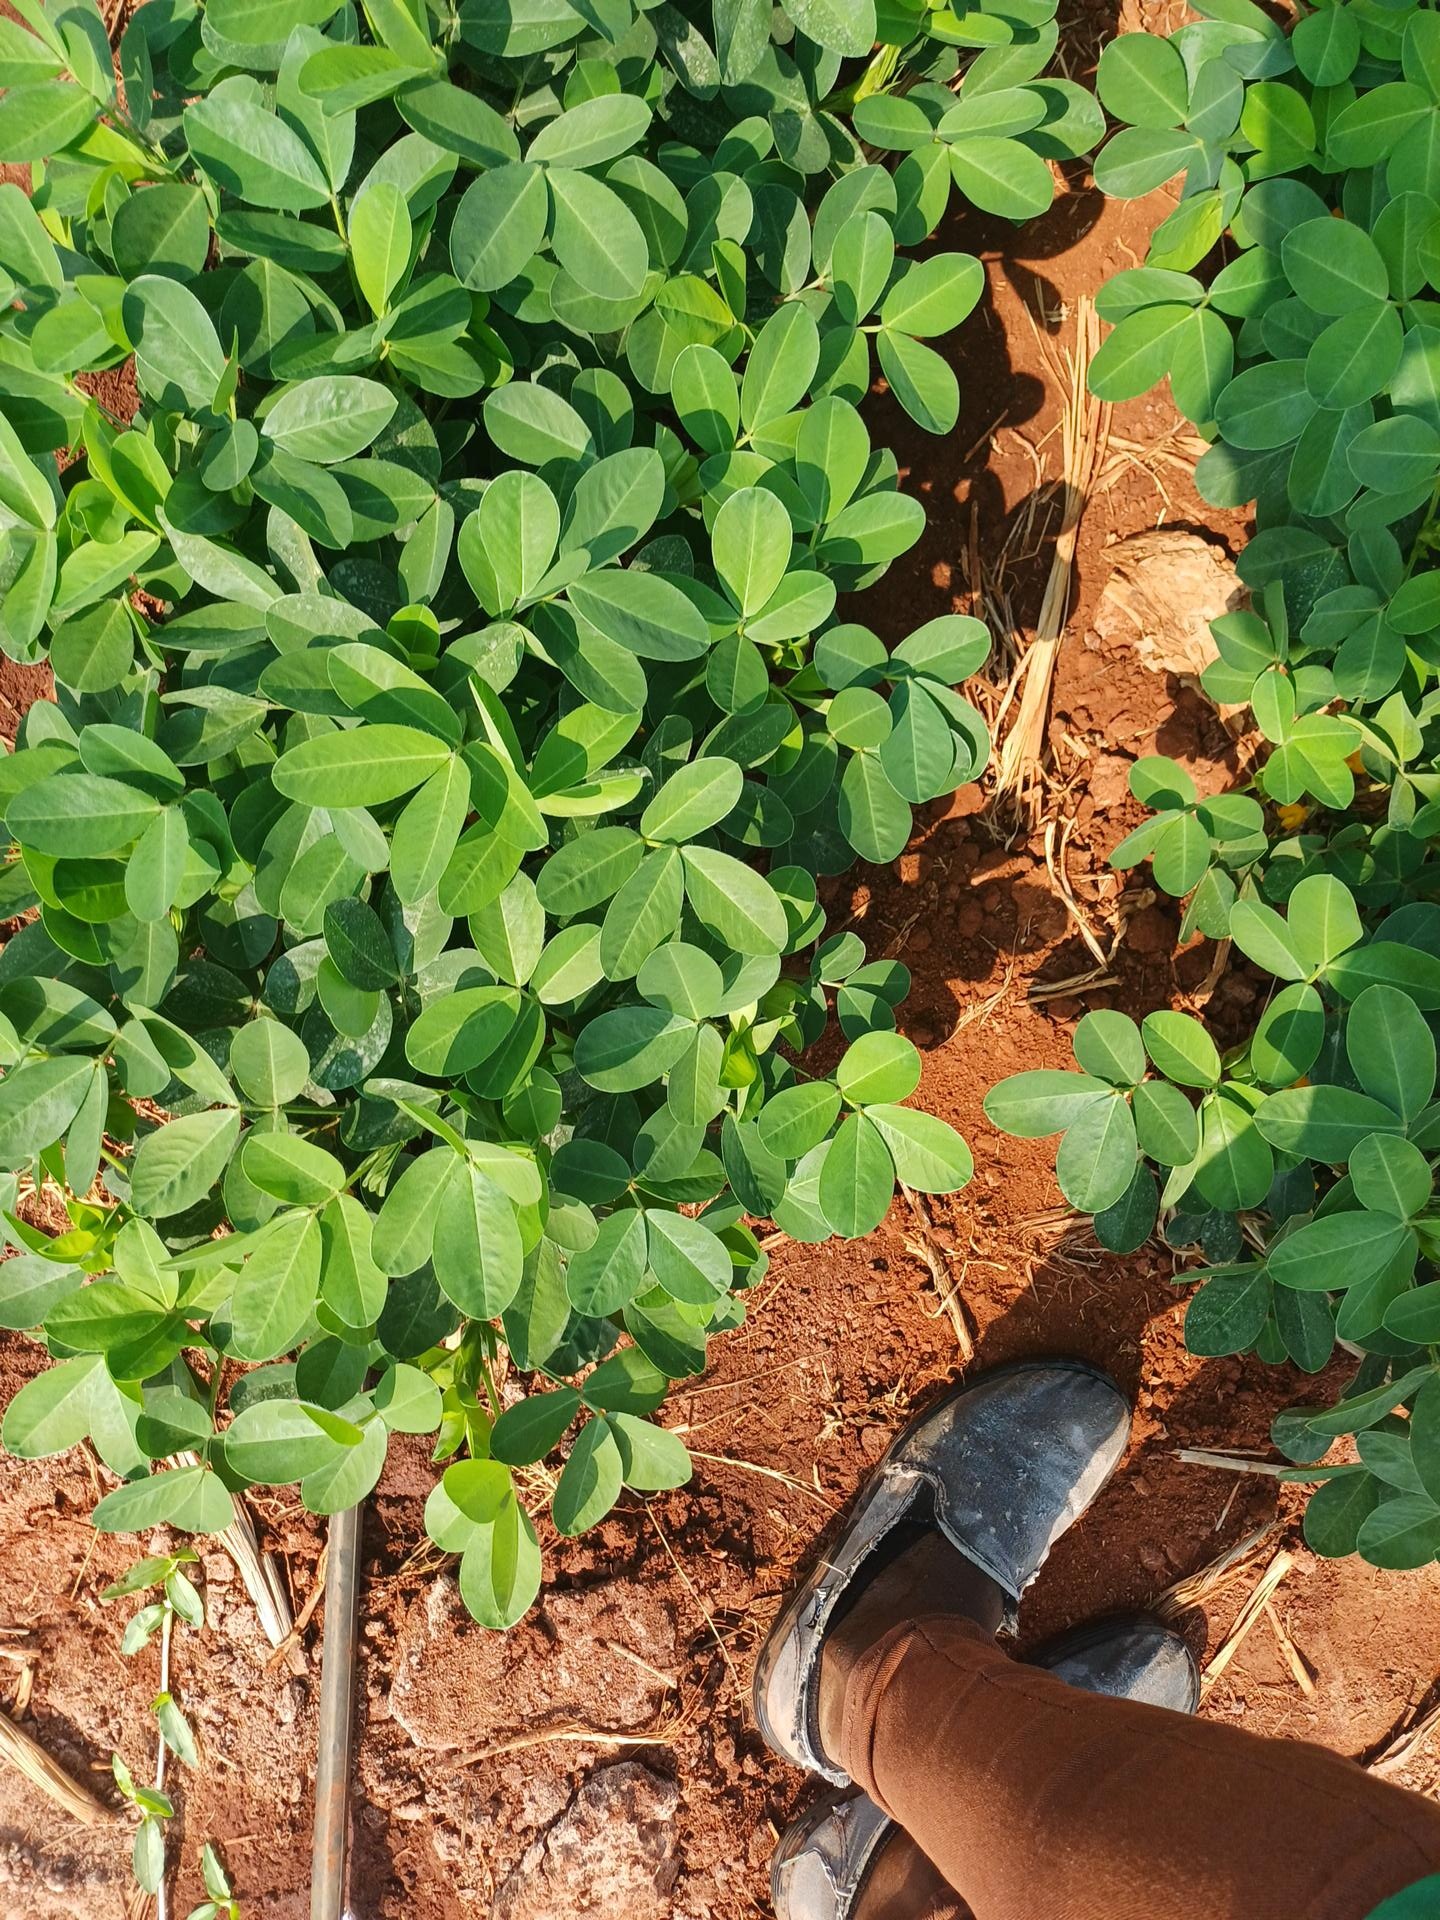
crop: groundnut
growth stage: flowering
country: Kenya
